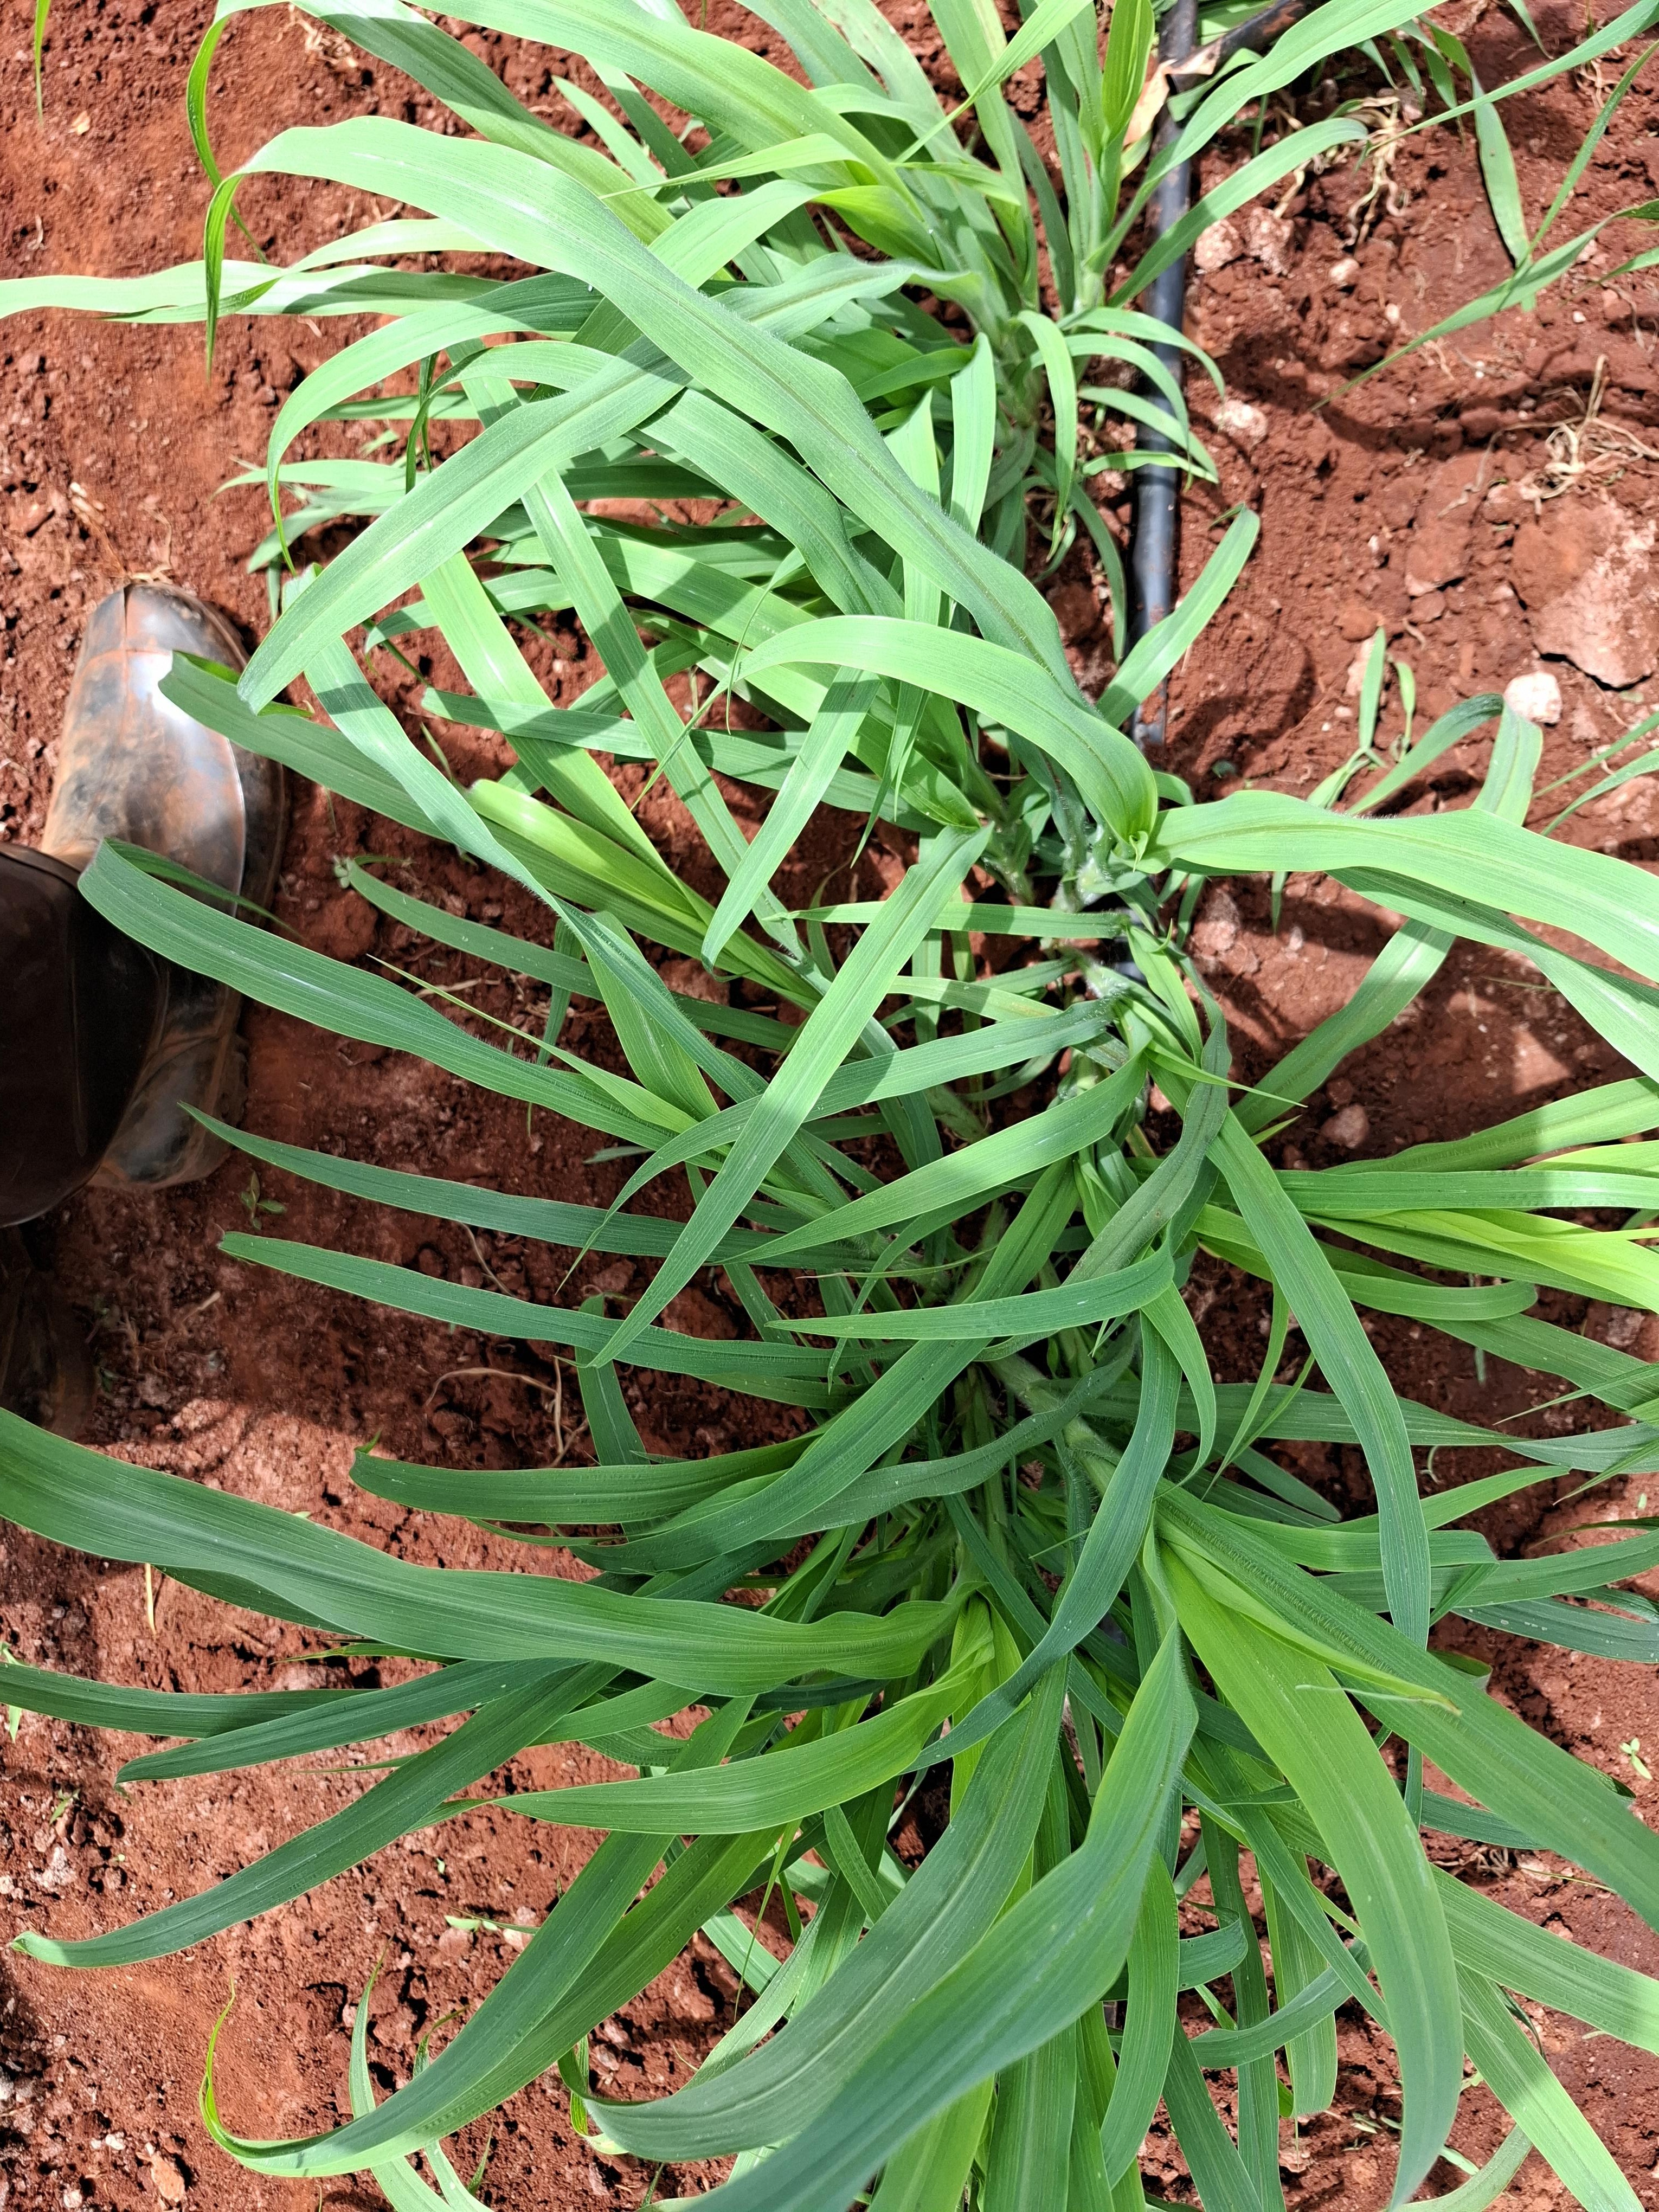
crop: pearl millet
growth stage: elongation stem
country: Kenya
